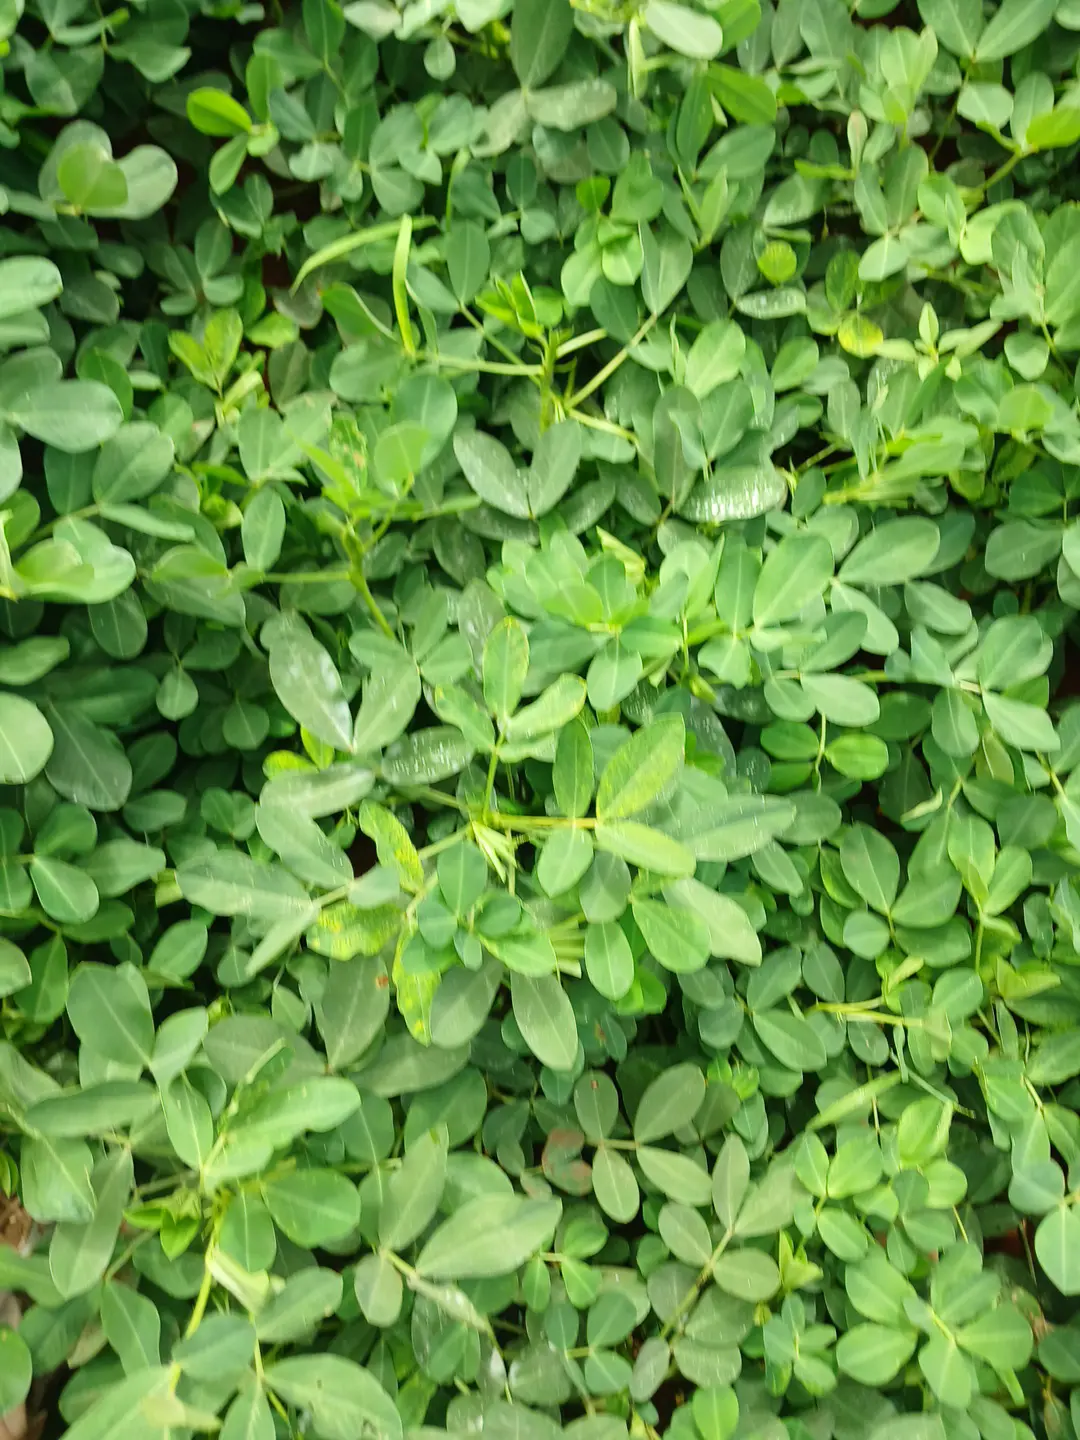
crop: groundnut
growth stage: flowering
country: Kenya
